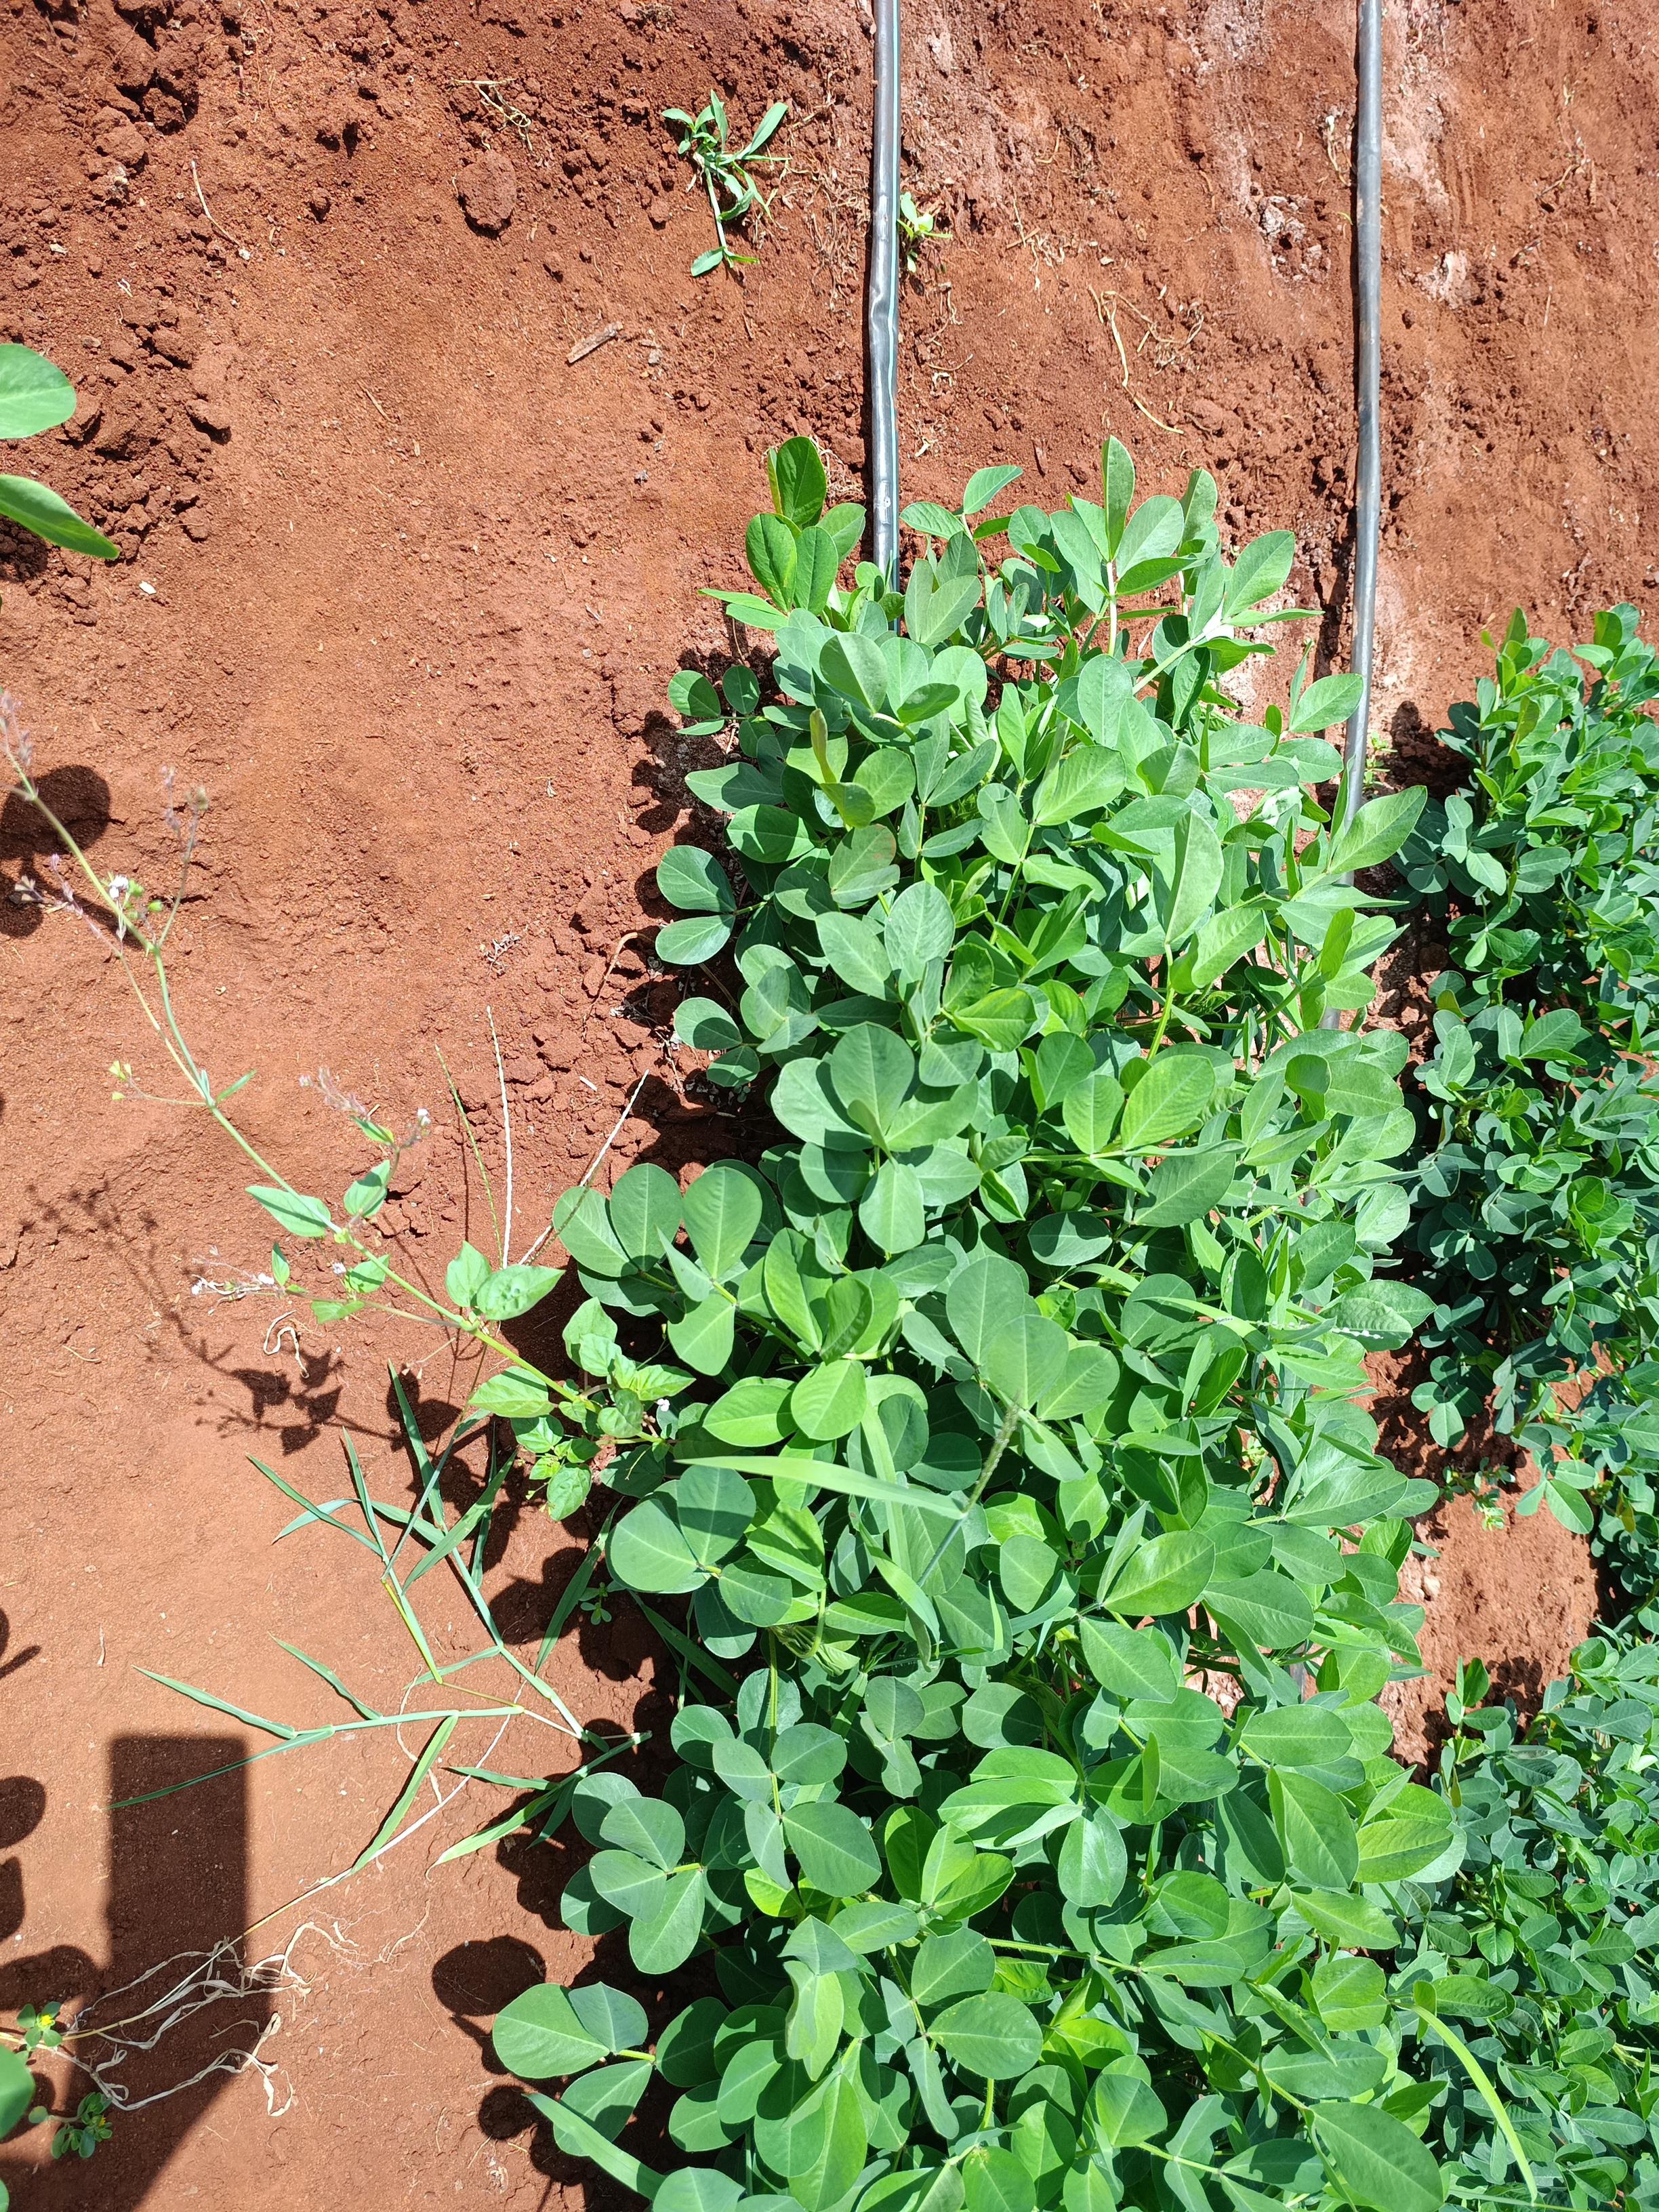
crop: groundnut
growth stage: flowering
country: Kenya
